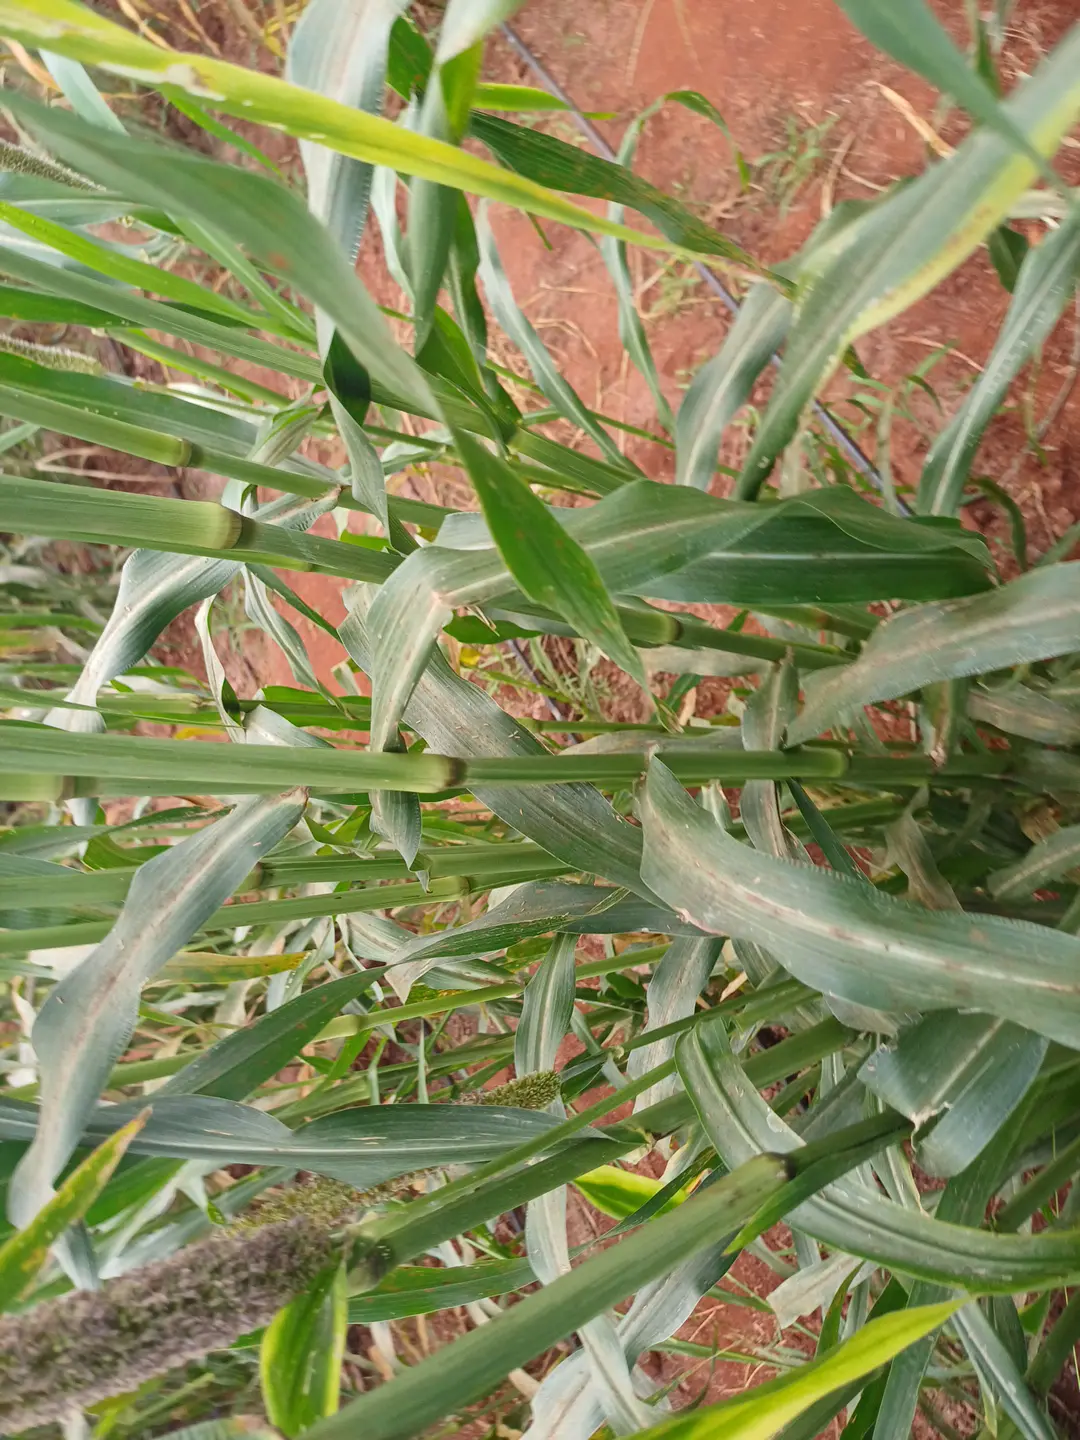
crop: pearl millet
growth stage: filling grain
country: Kenya
